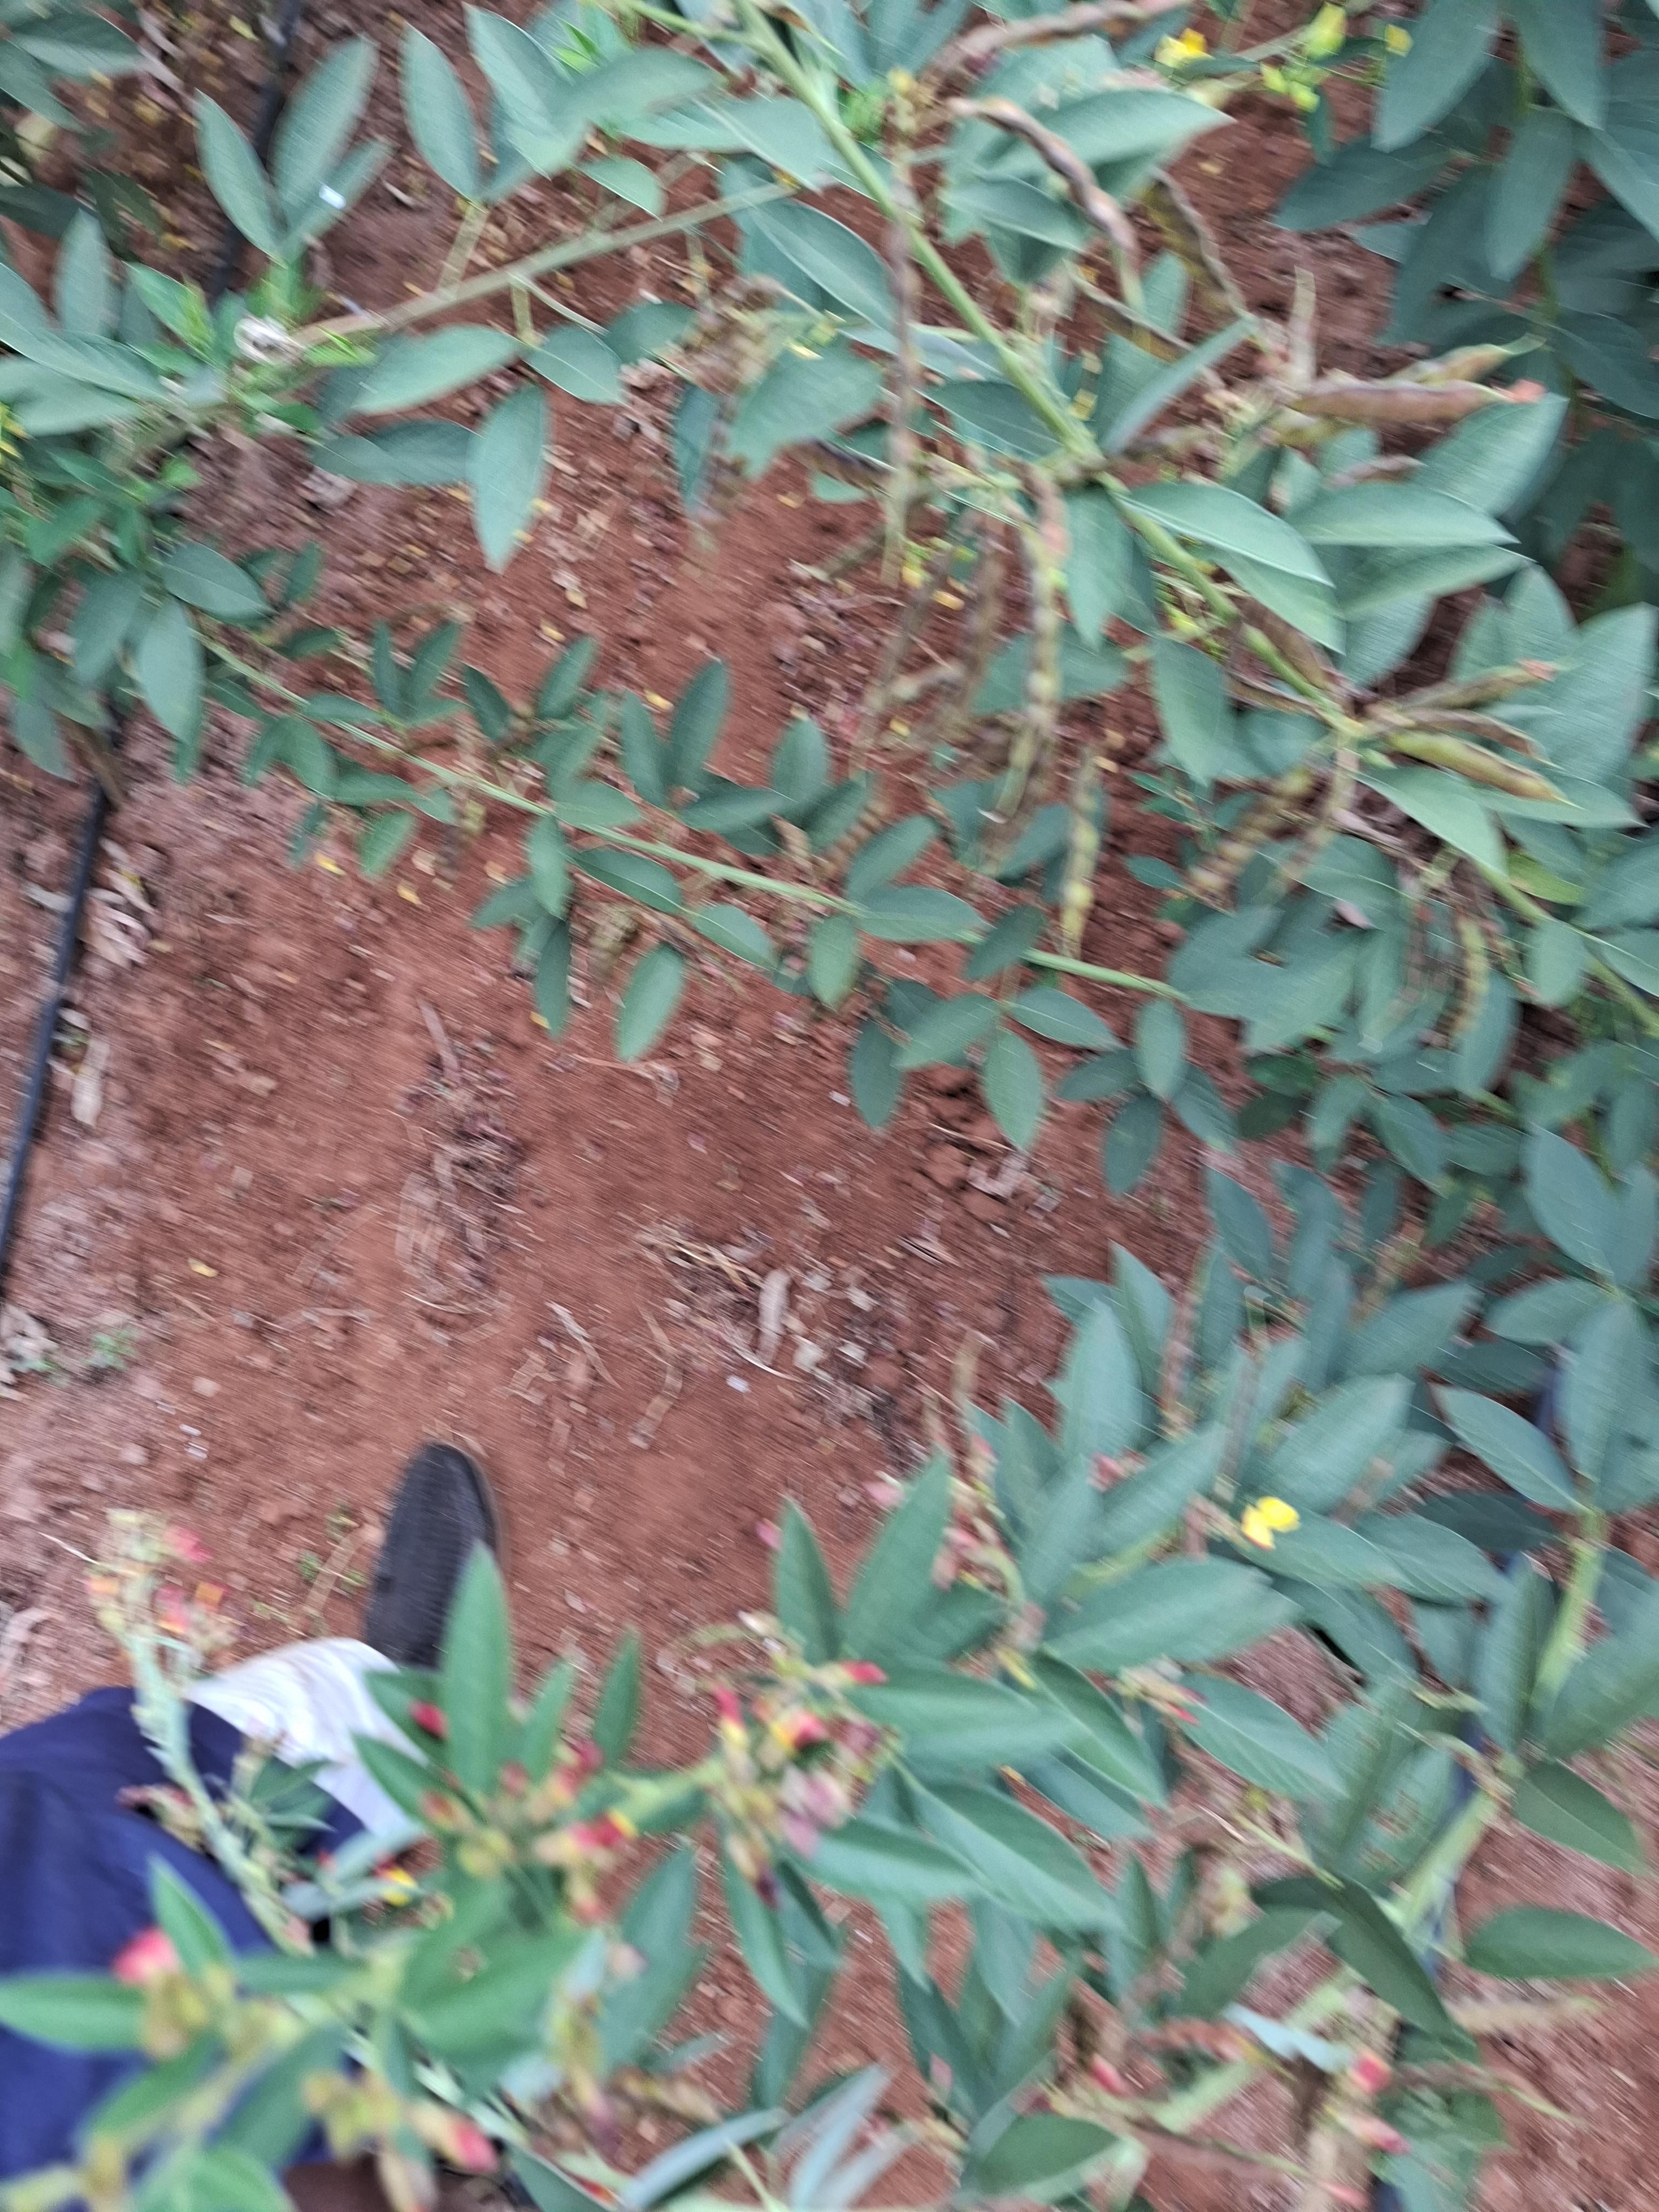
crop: pigeonpea
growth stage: development pod
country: Kenya
